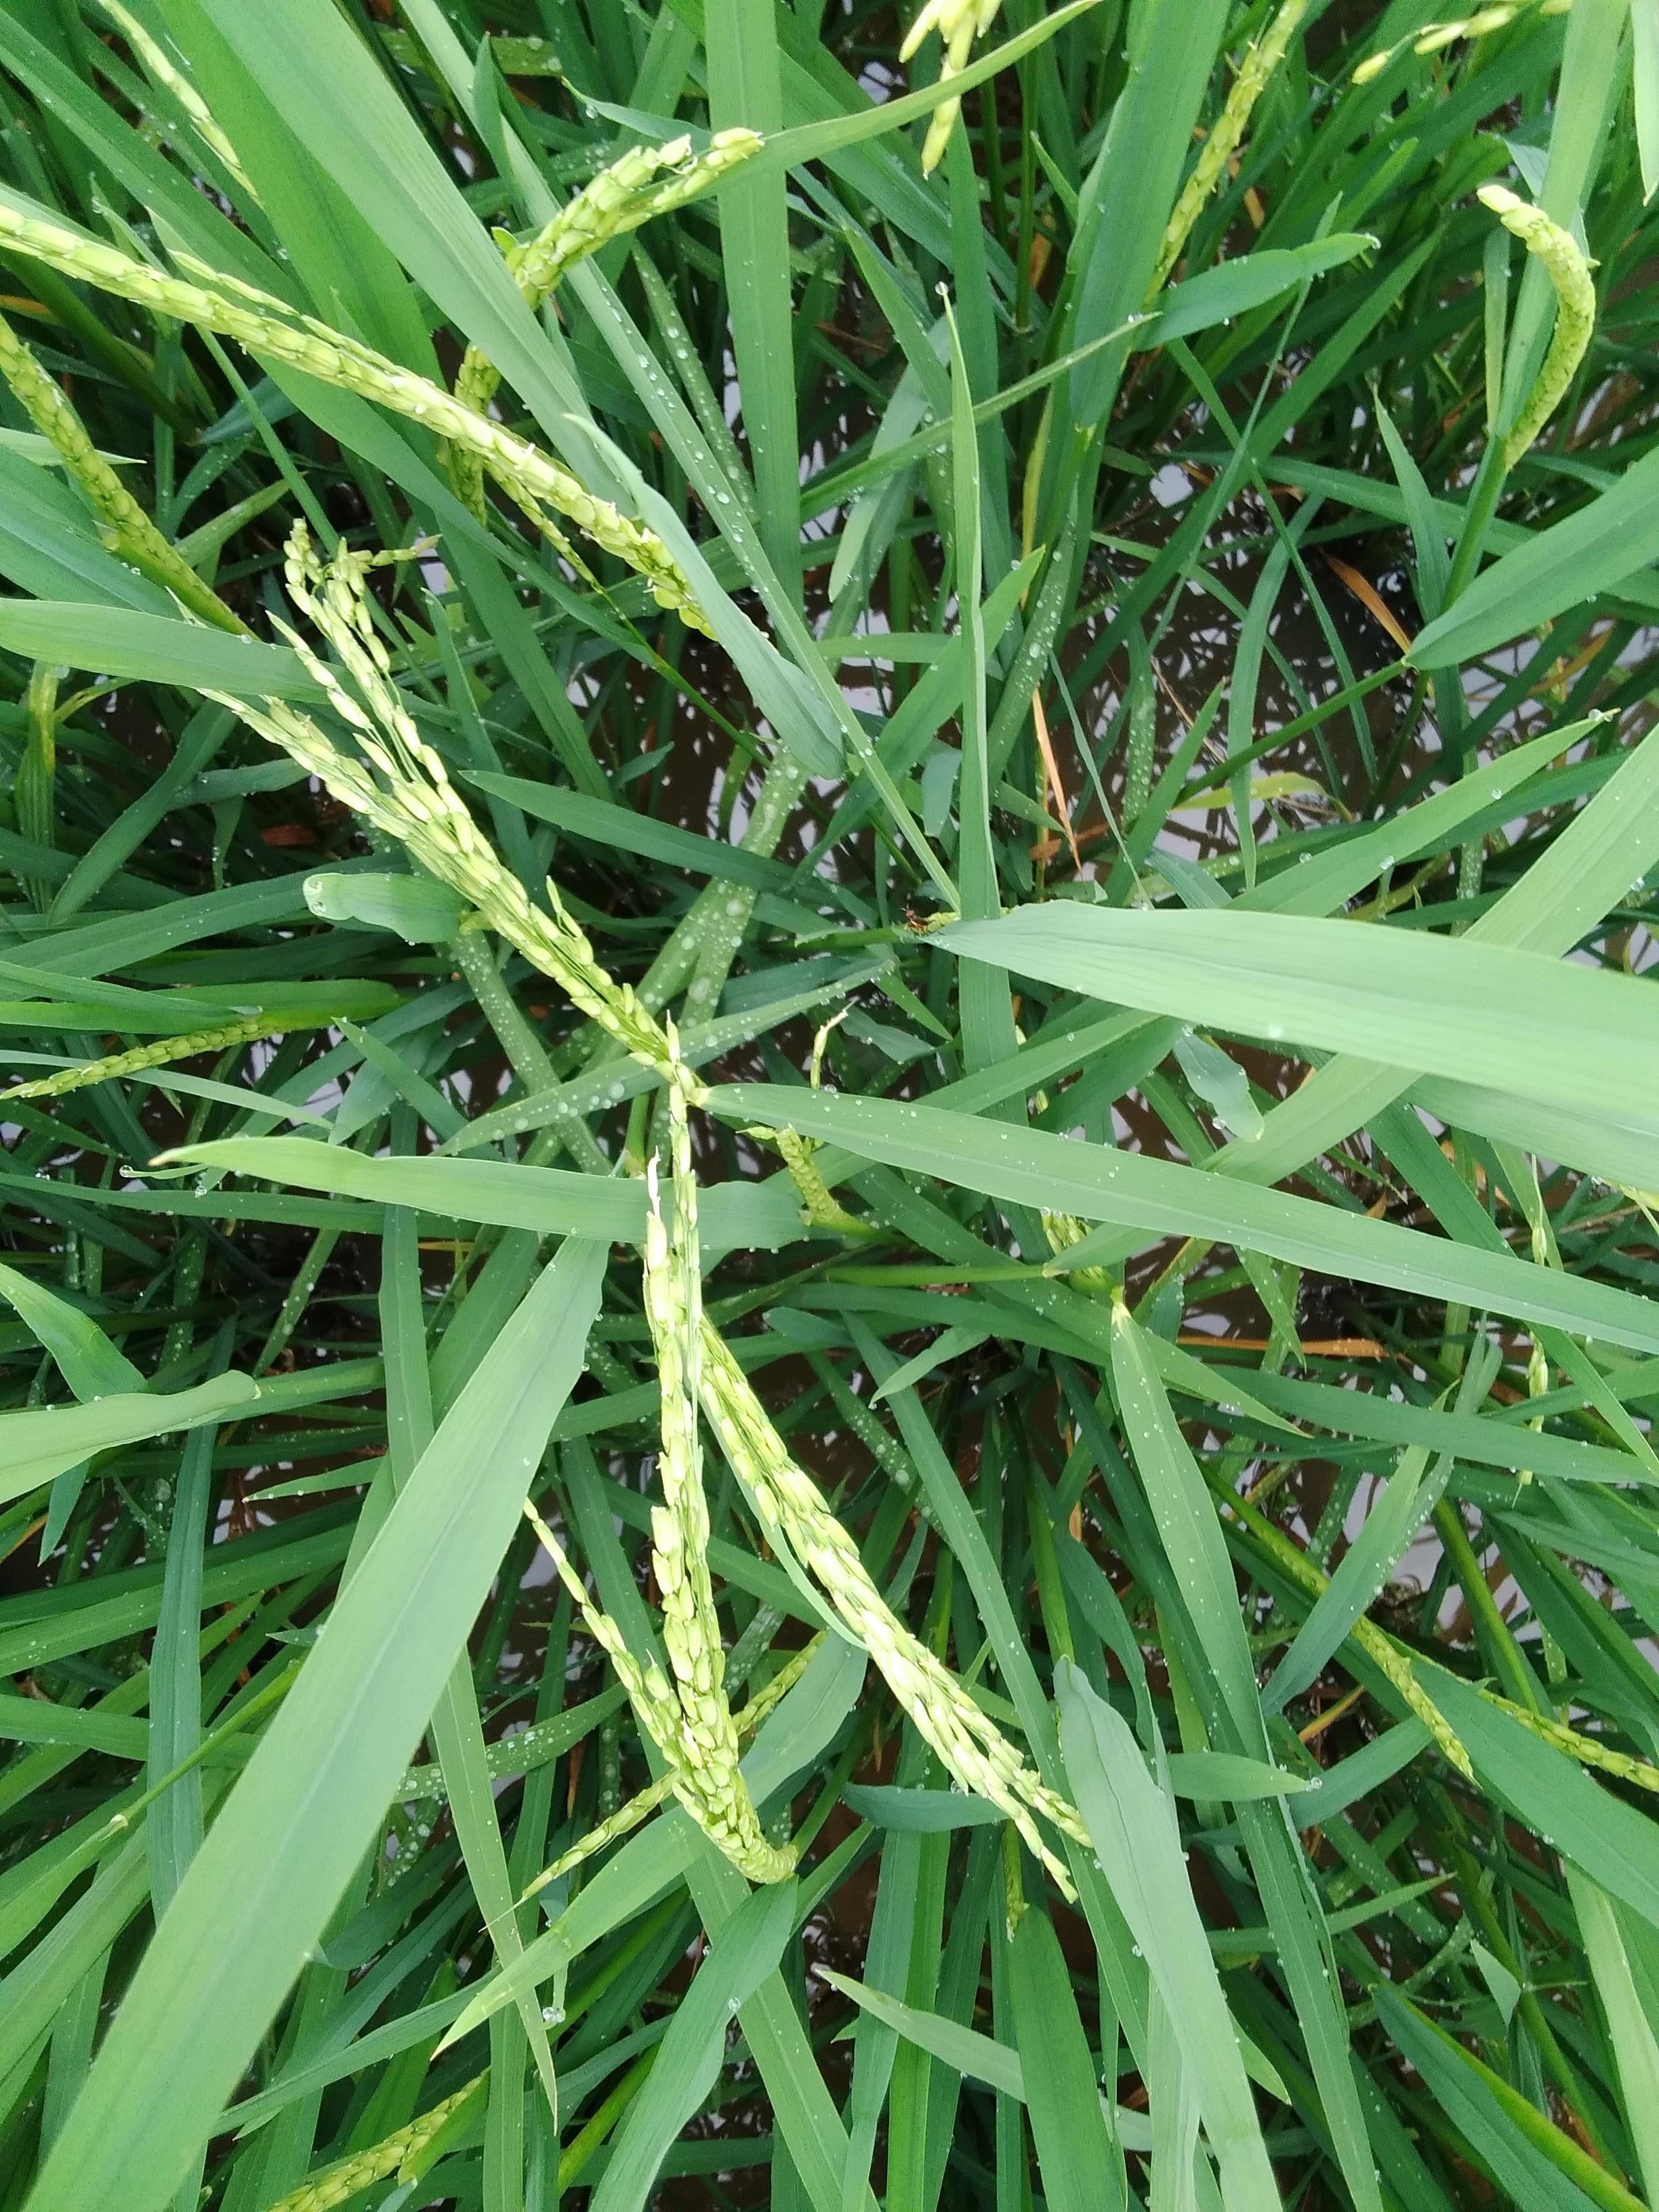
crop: rice
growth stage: flowering
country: Nigeria
